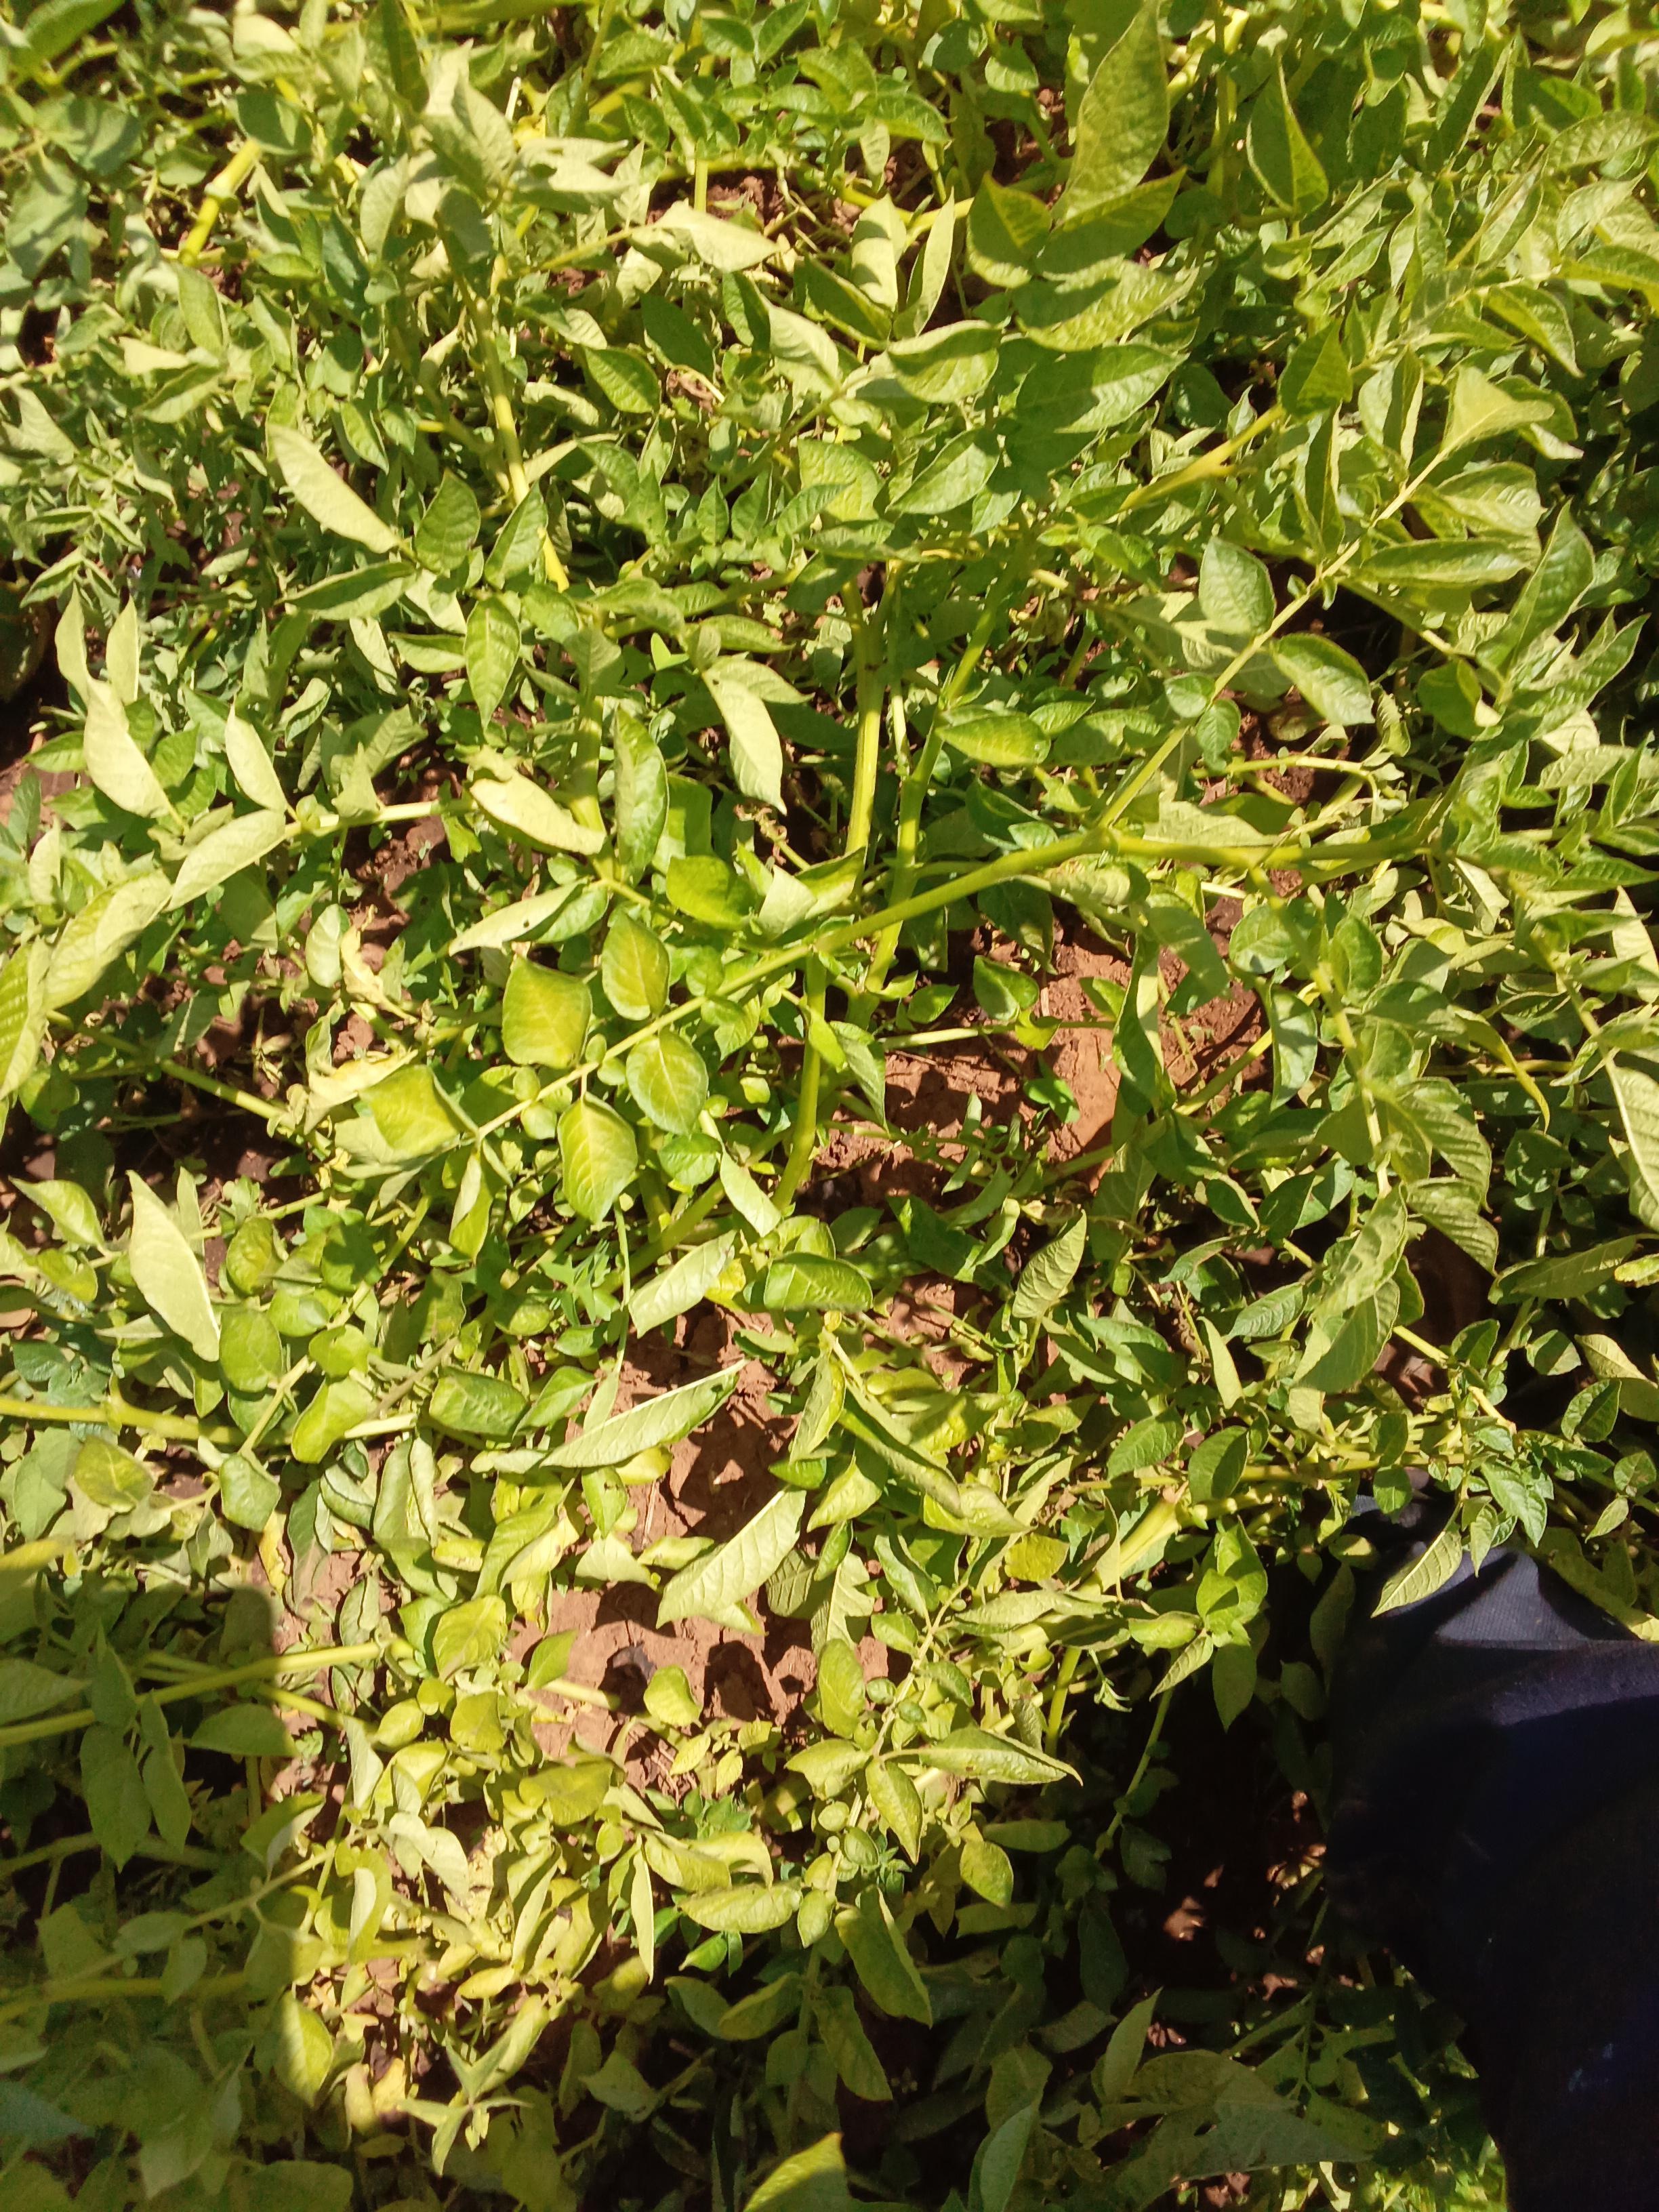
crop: potato
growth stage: flowering
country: Kenya
